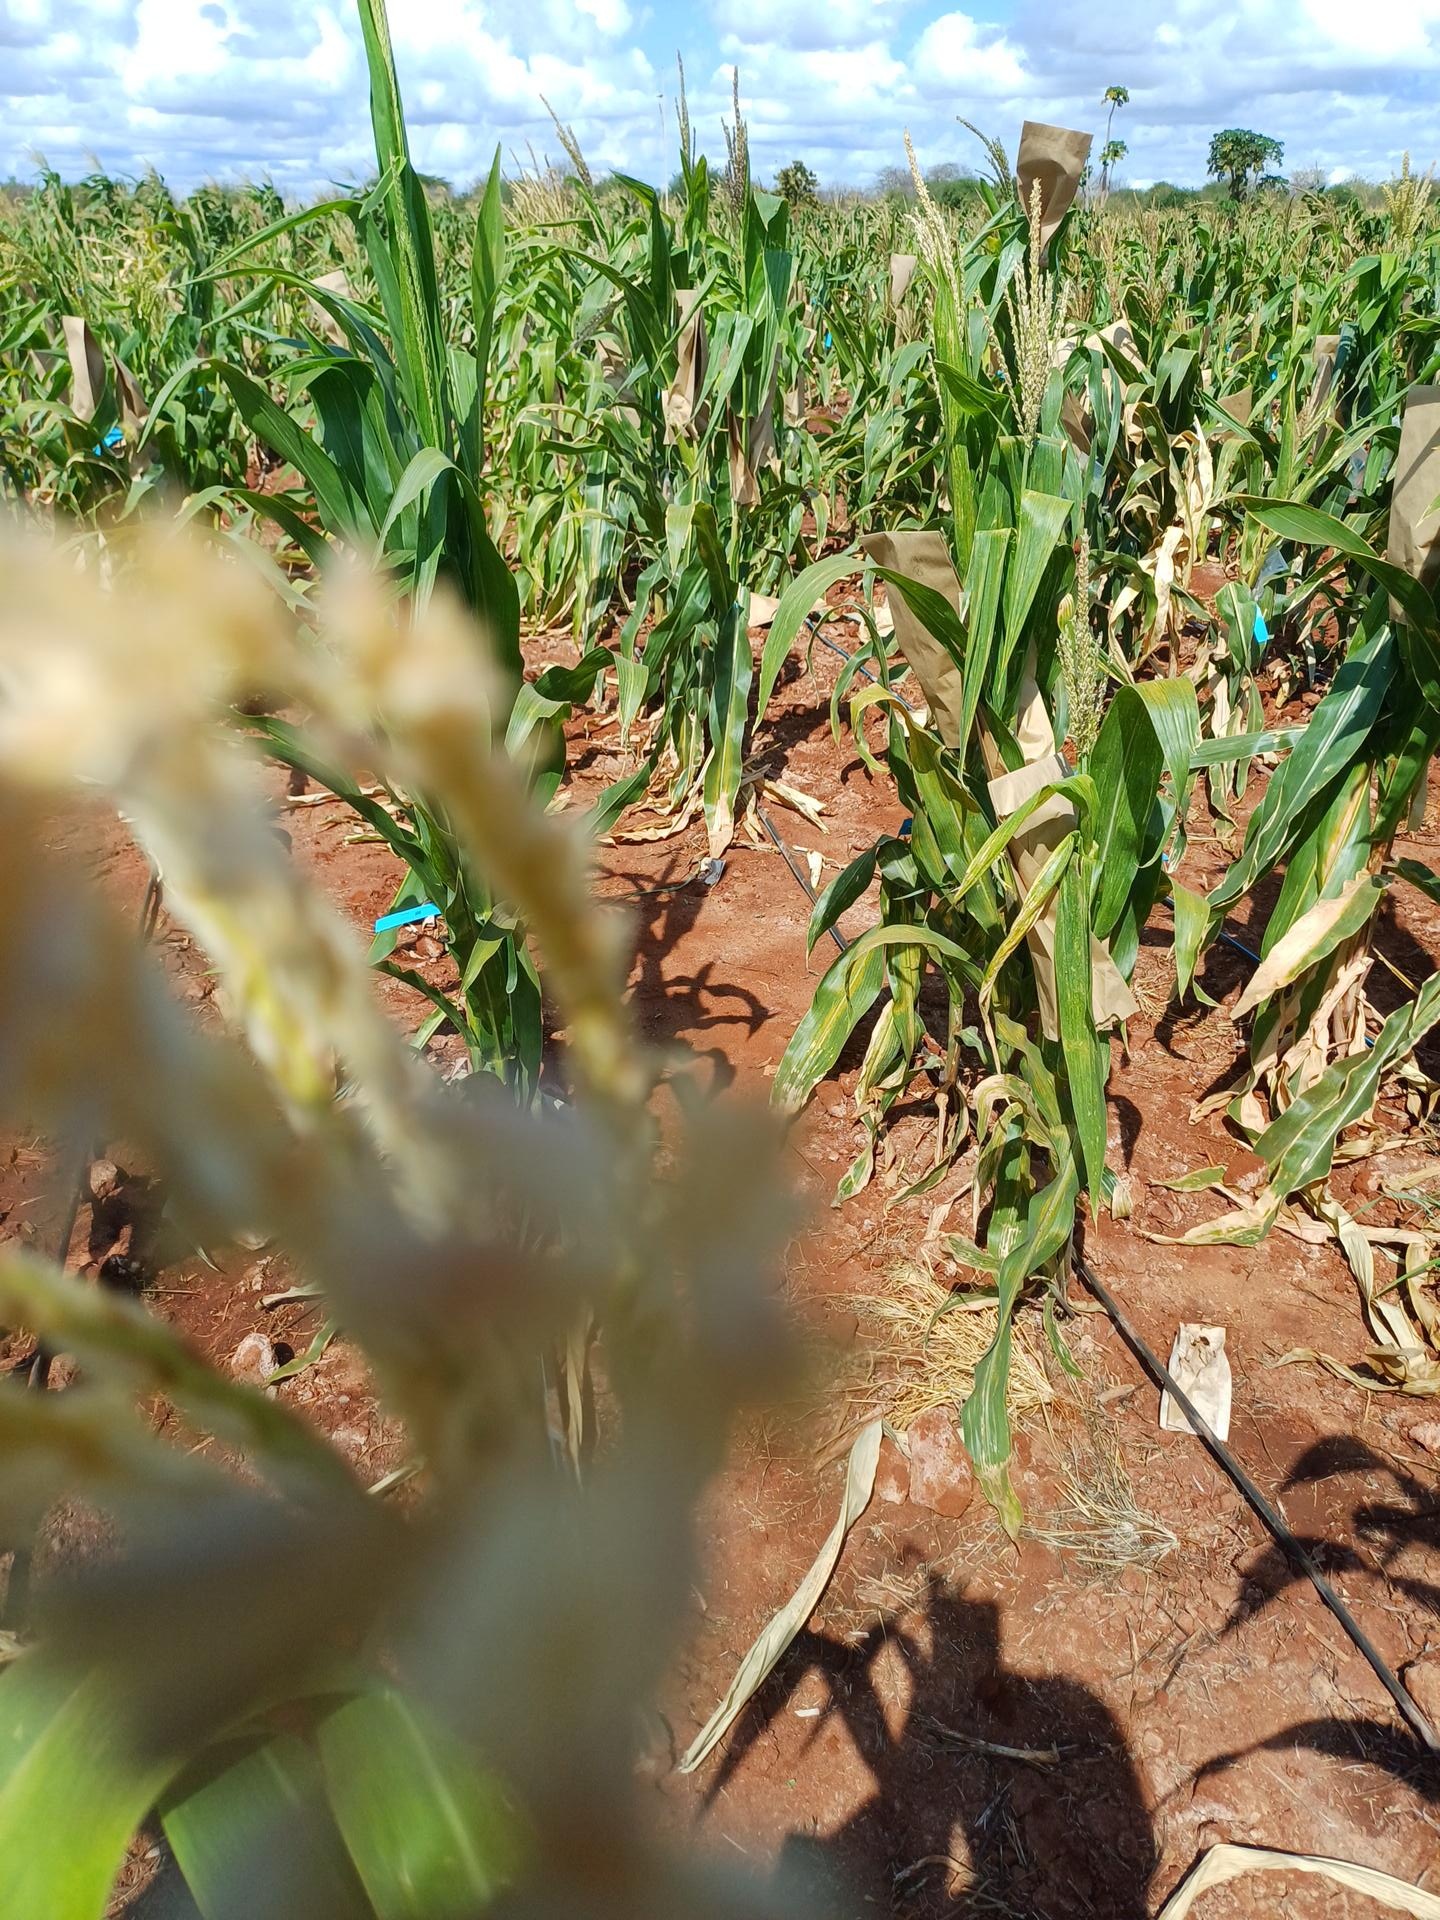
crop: maize
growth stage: flowering
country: Kenya
